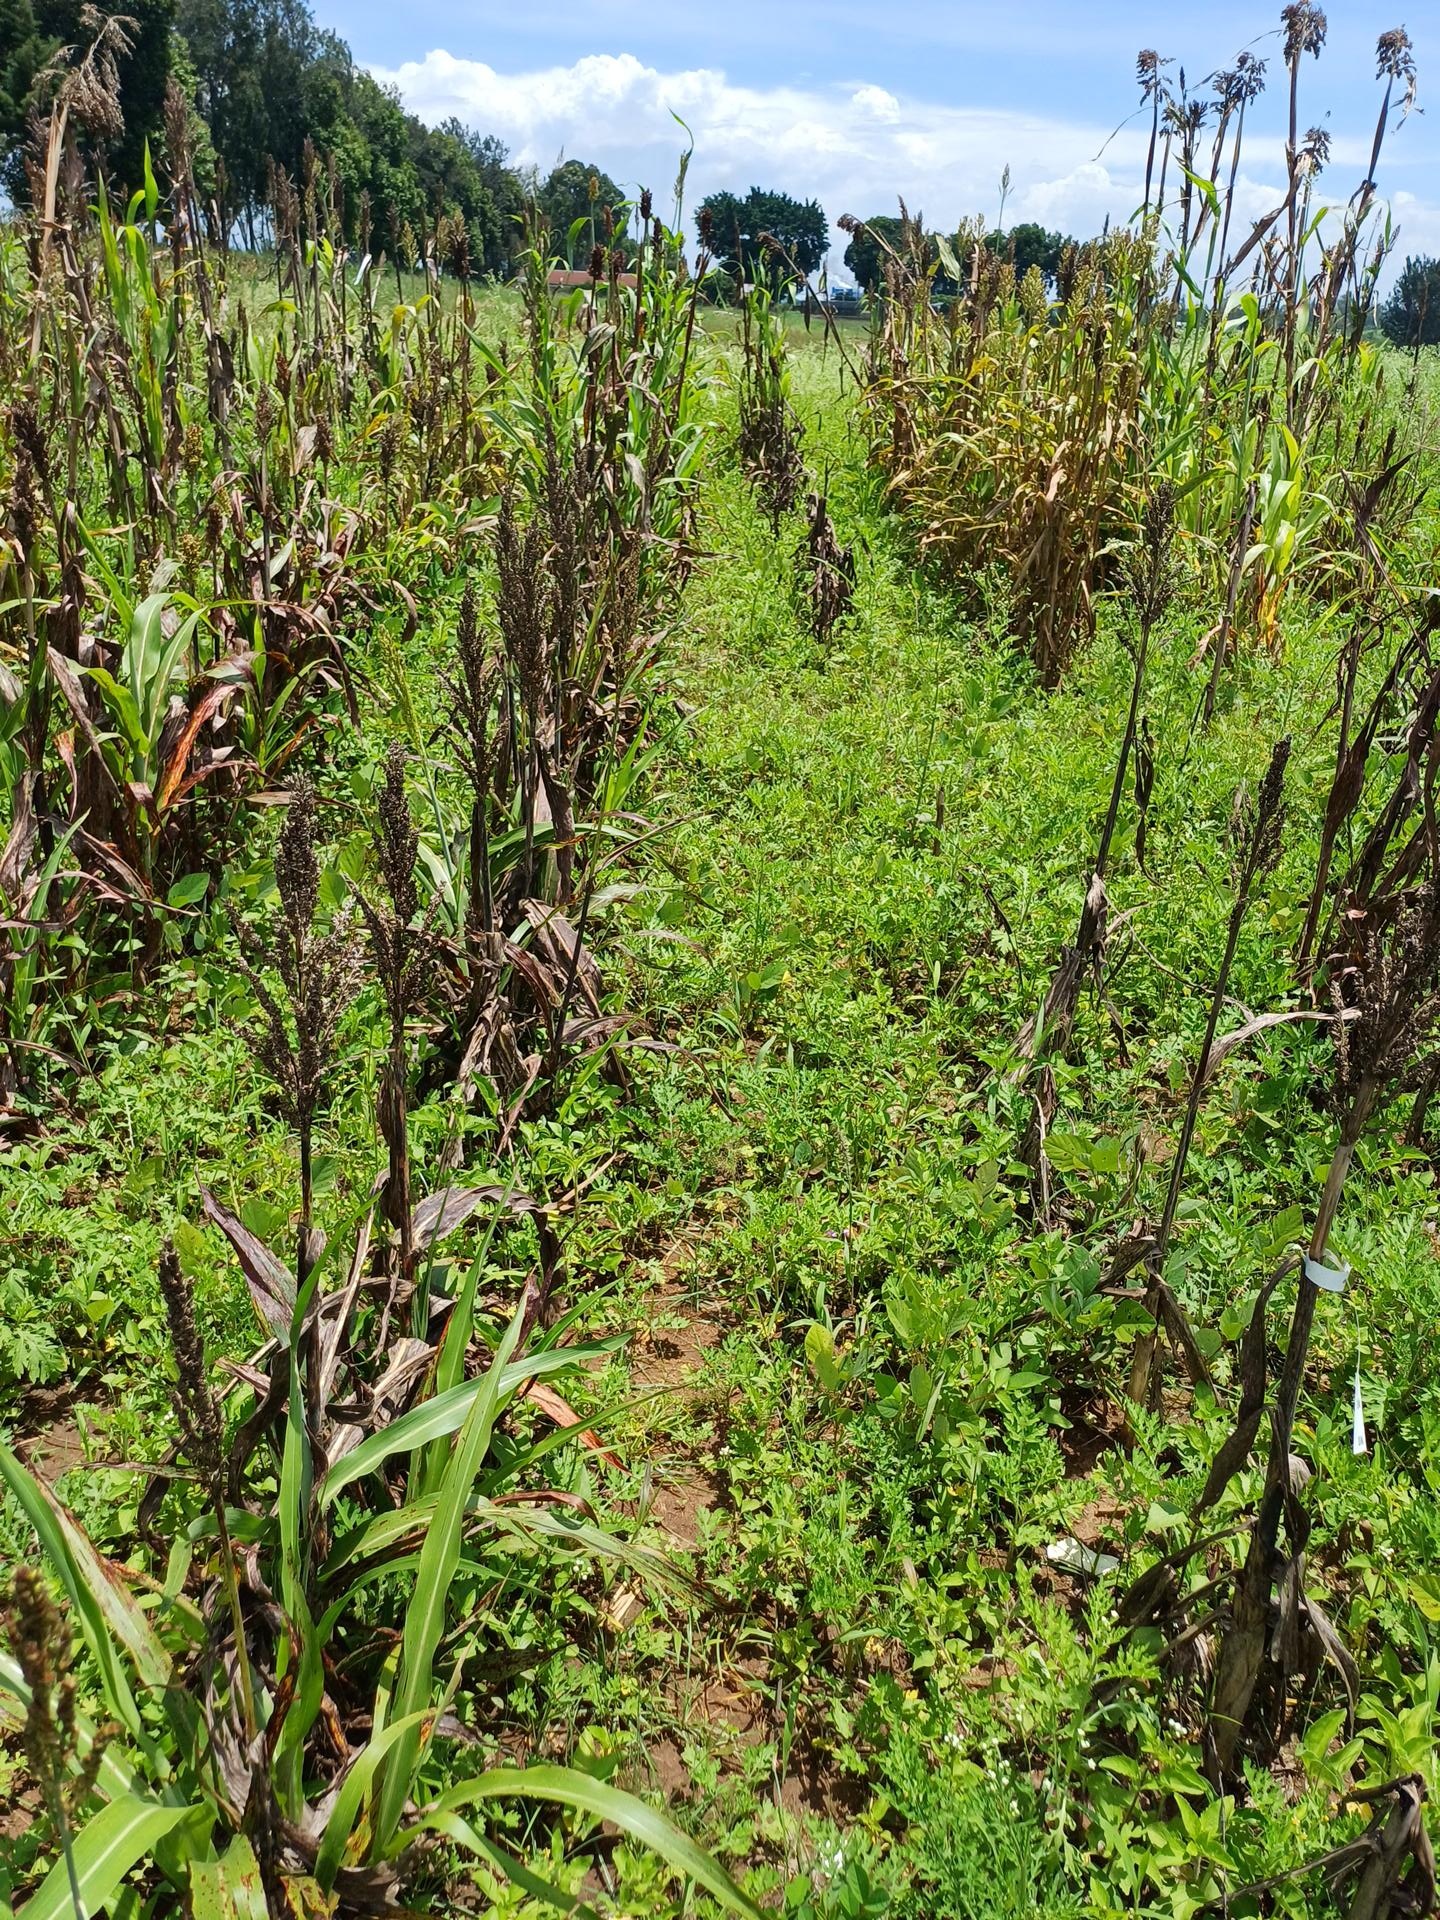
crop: sorghum
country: Kenya
